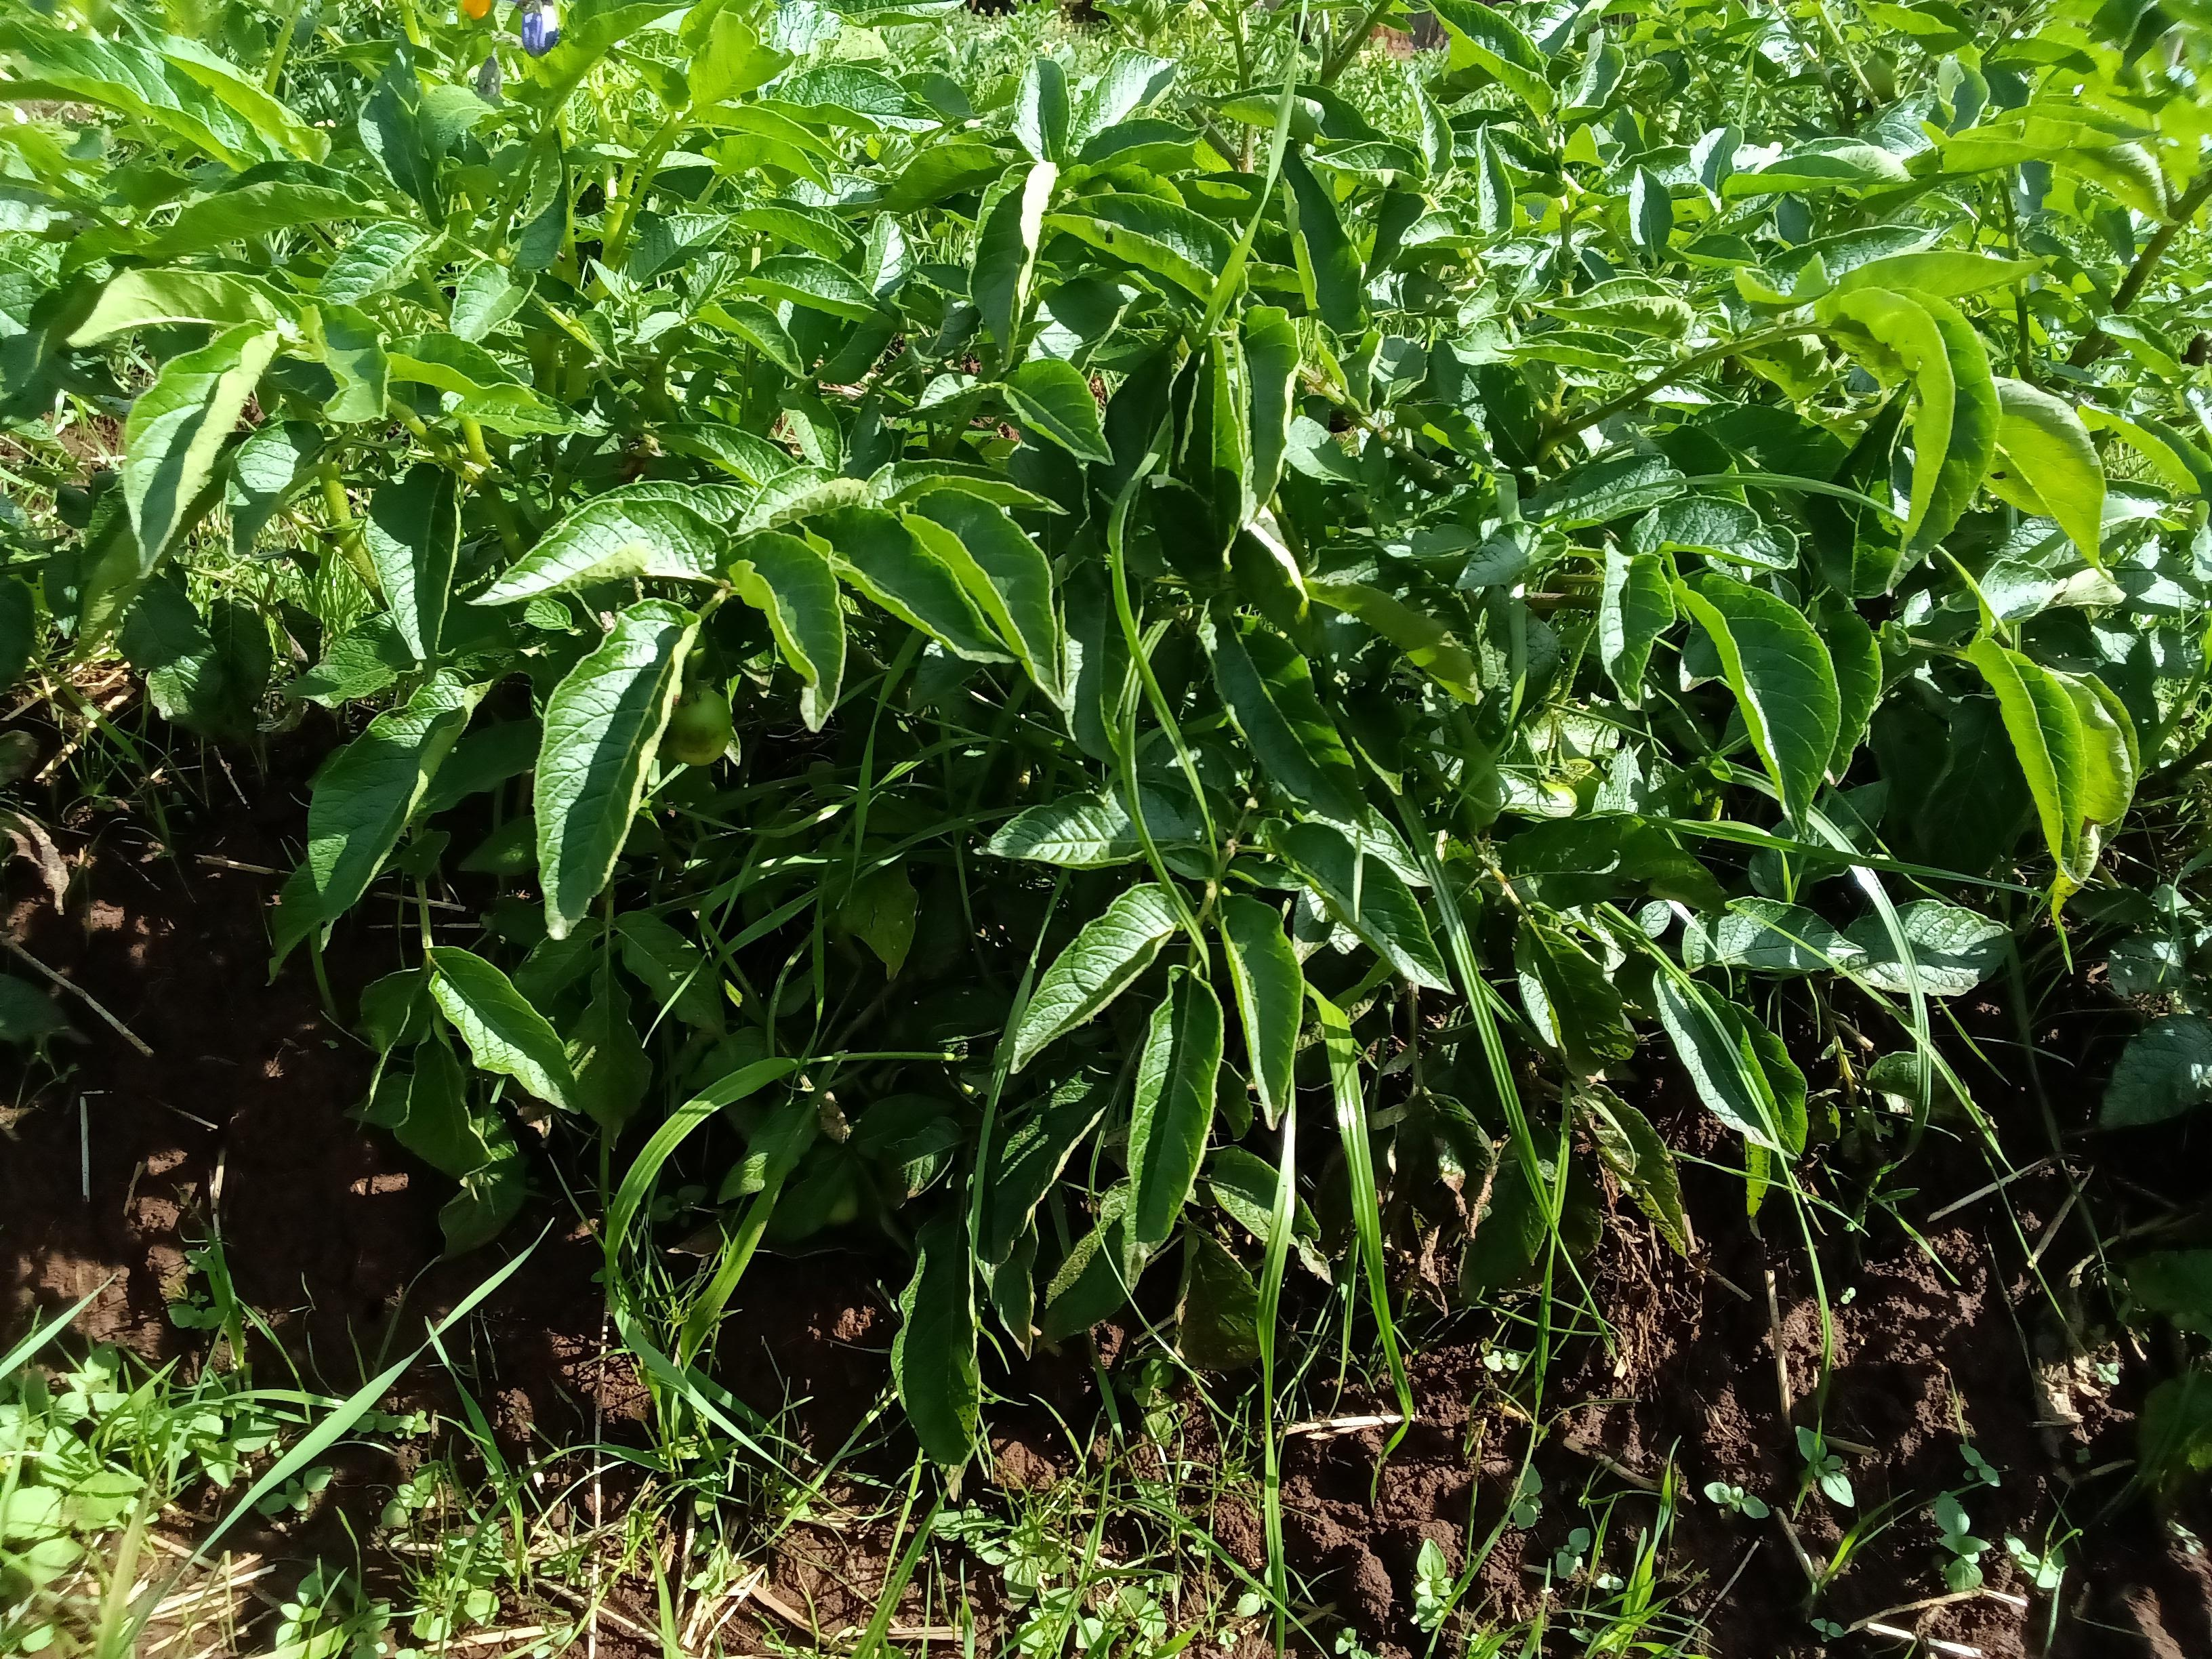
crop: potato
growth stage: flowering
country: Kenya
